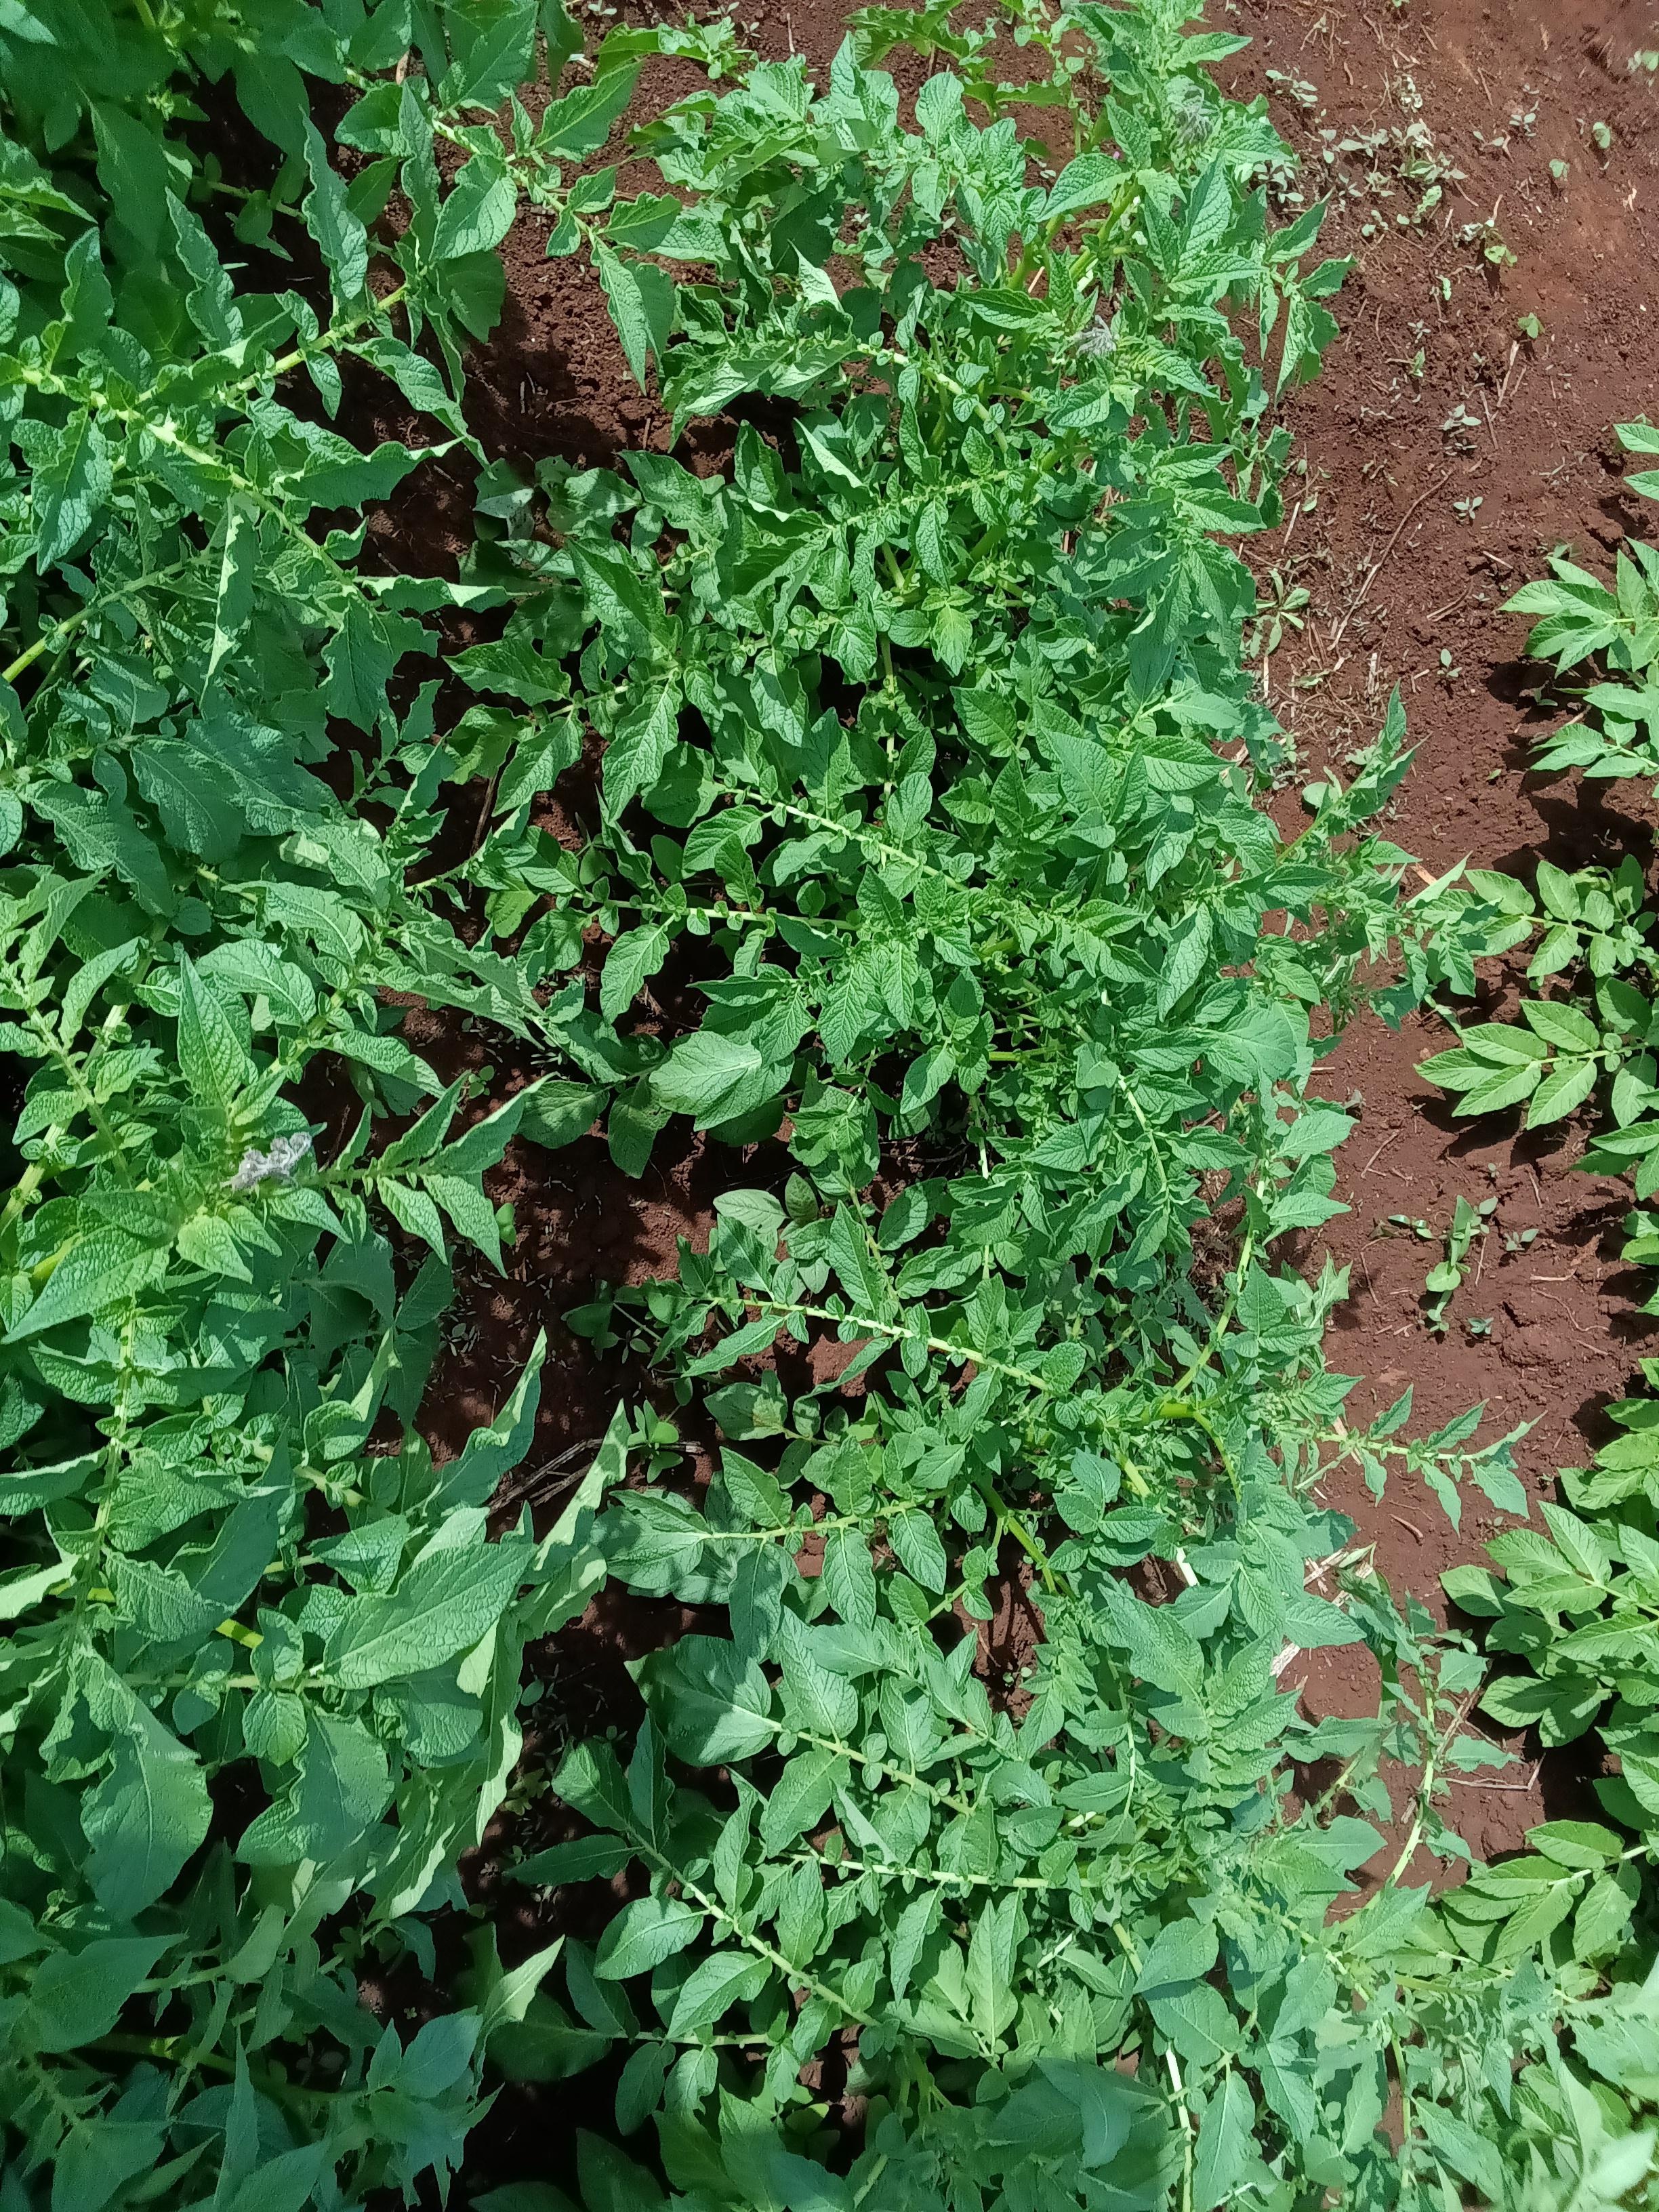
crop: potato
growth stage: vegetative
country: Kenya
